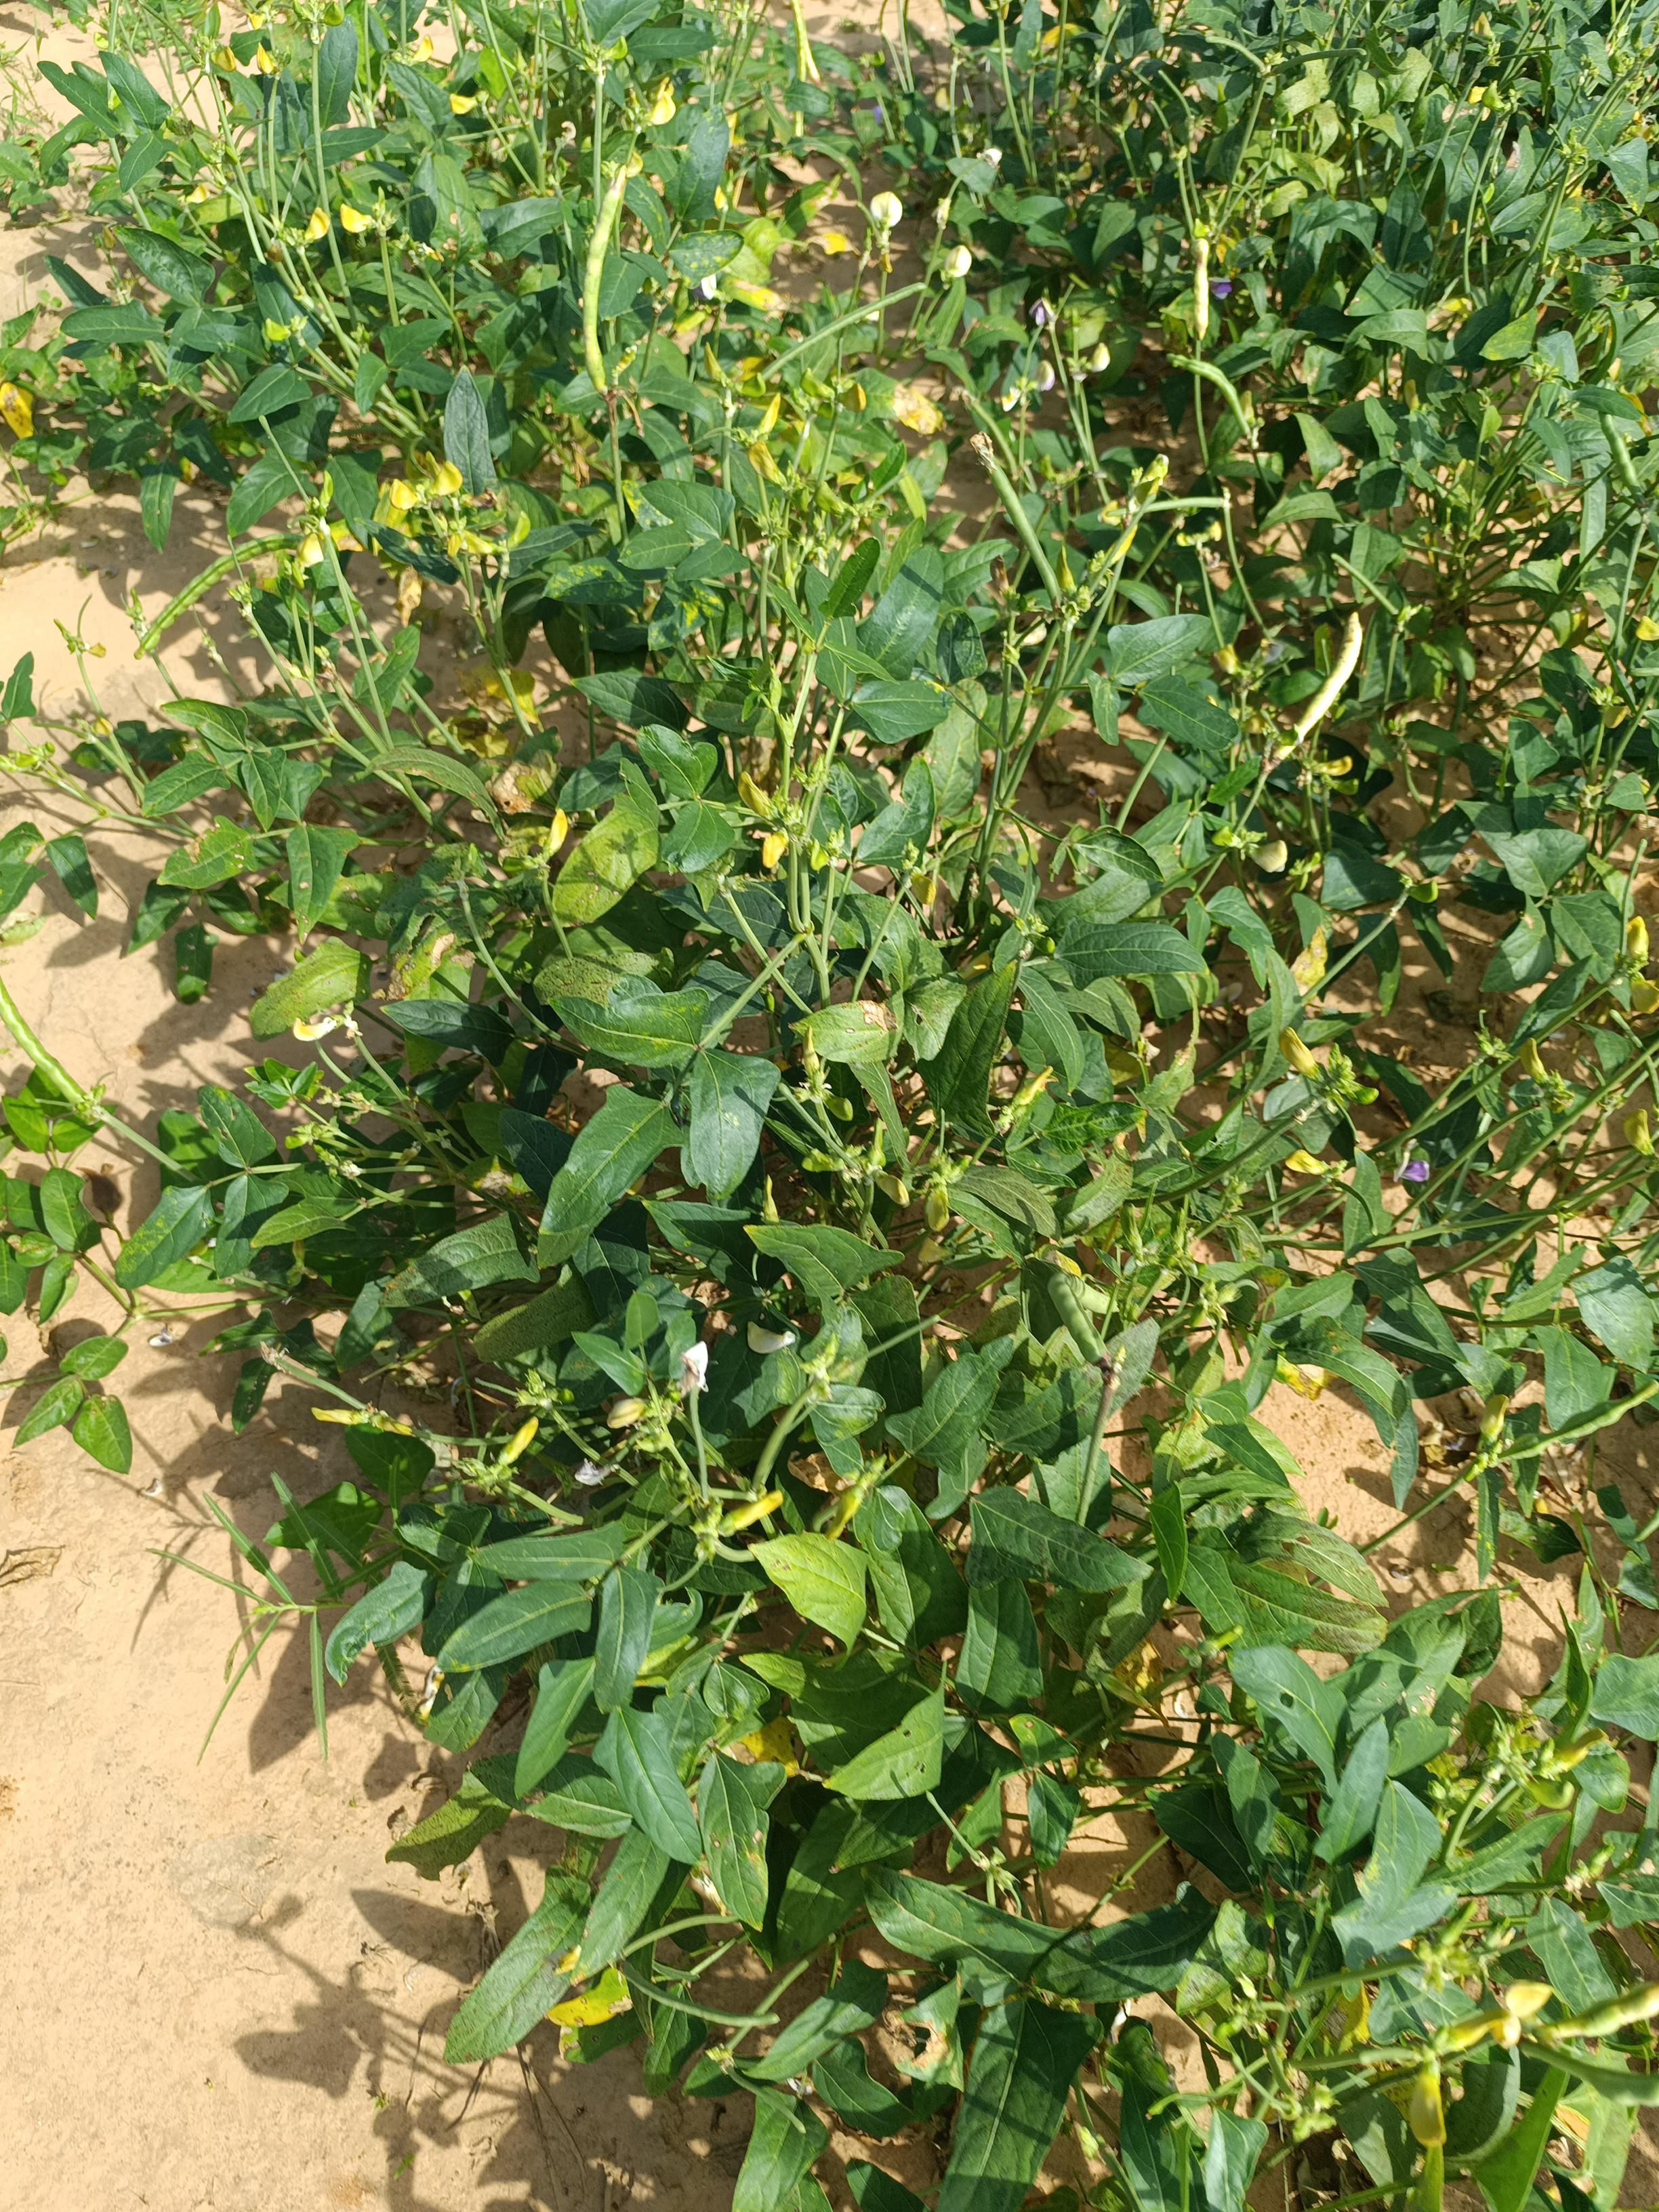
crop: cowpea
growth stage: development pod
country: Nigeria
